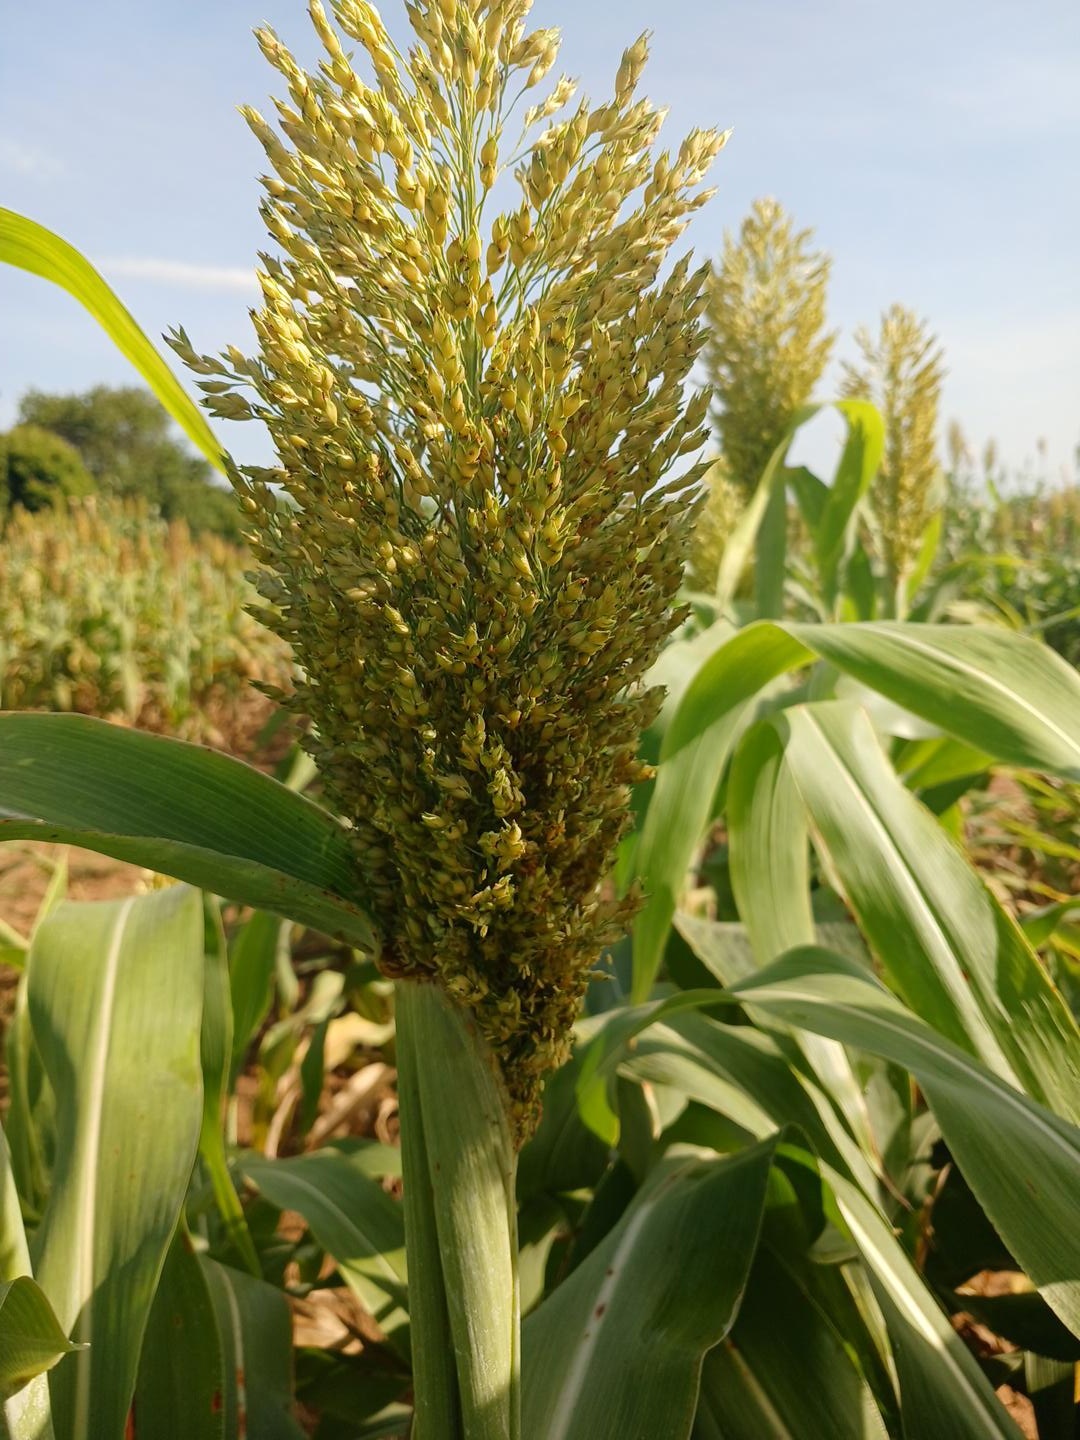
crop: sorghum
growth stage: filling grain
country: Senegal
